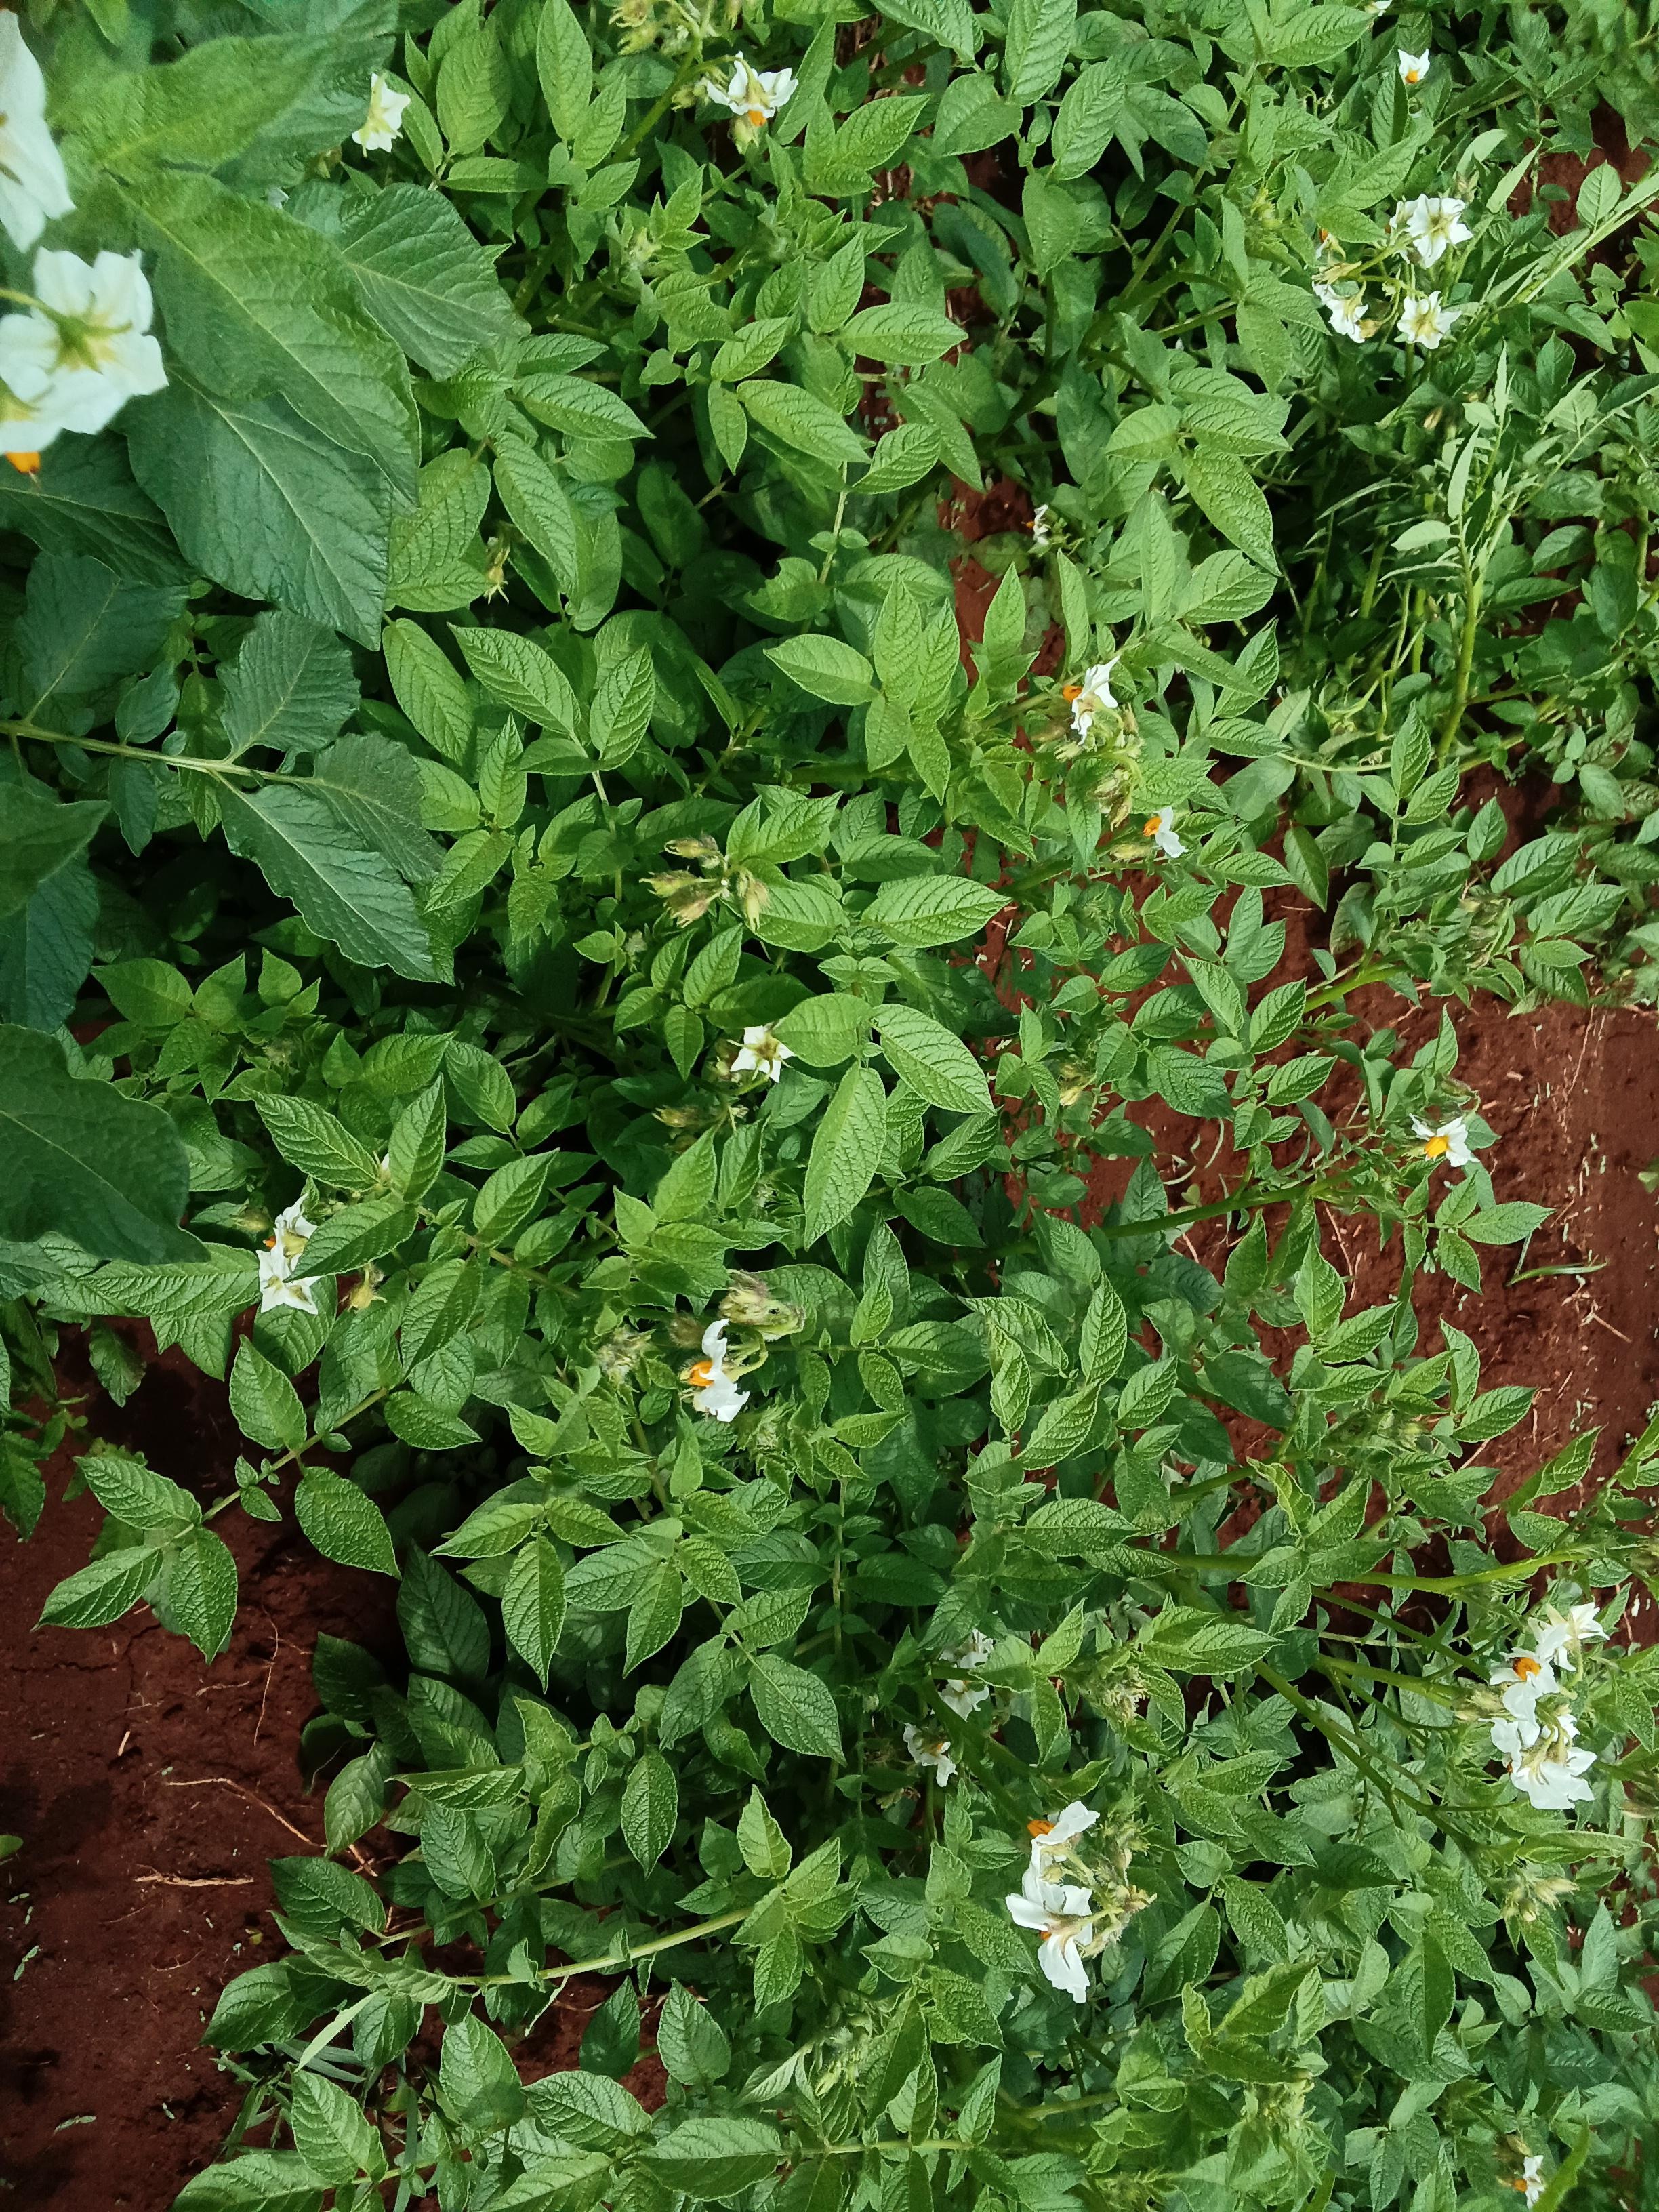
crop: potato
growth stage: flowering
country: Kenya
